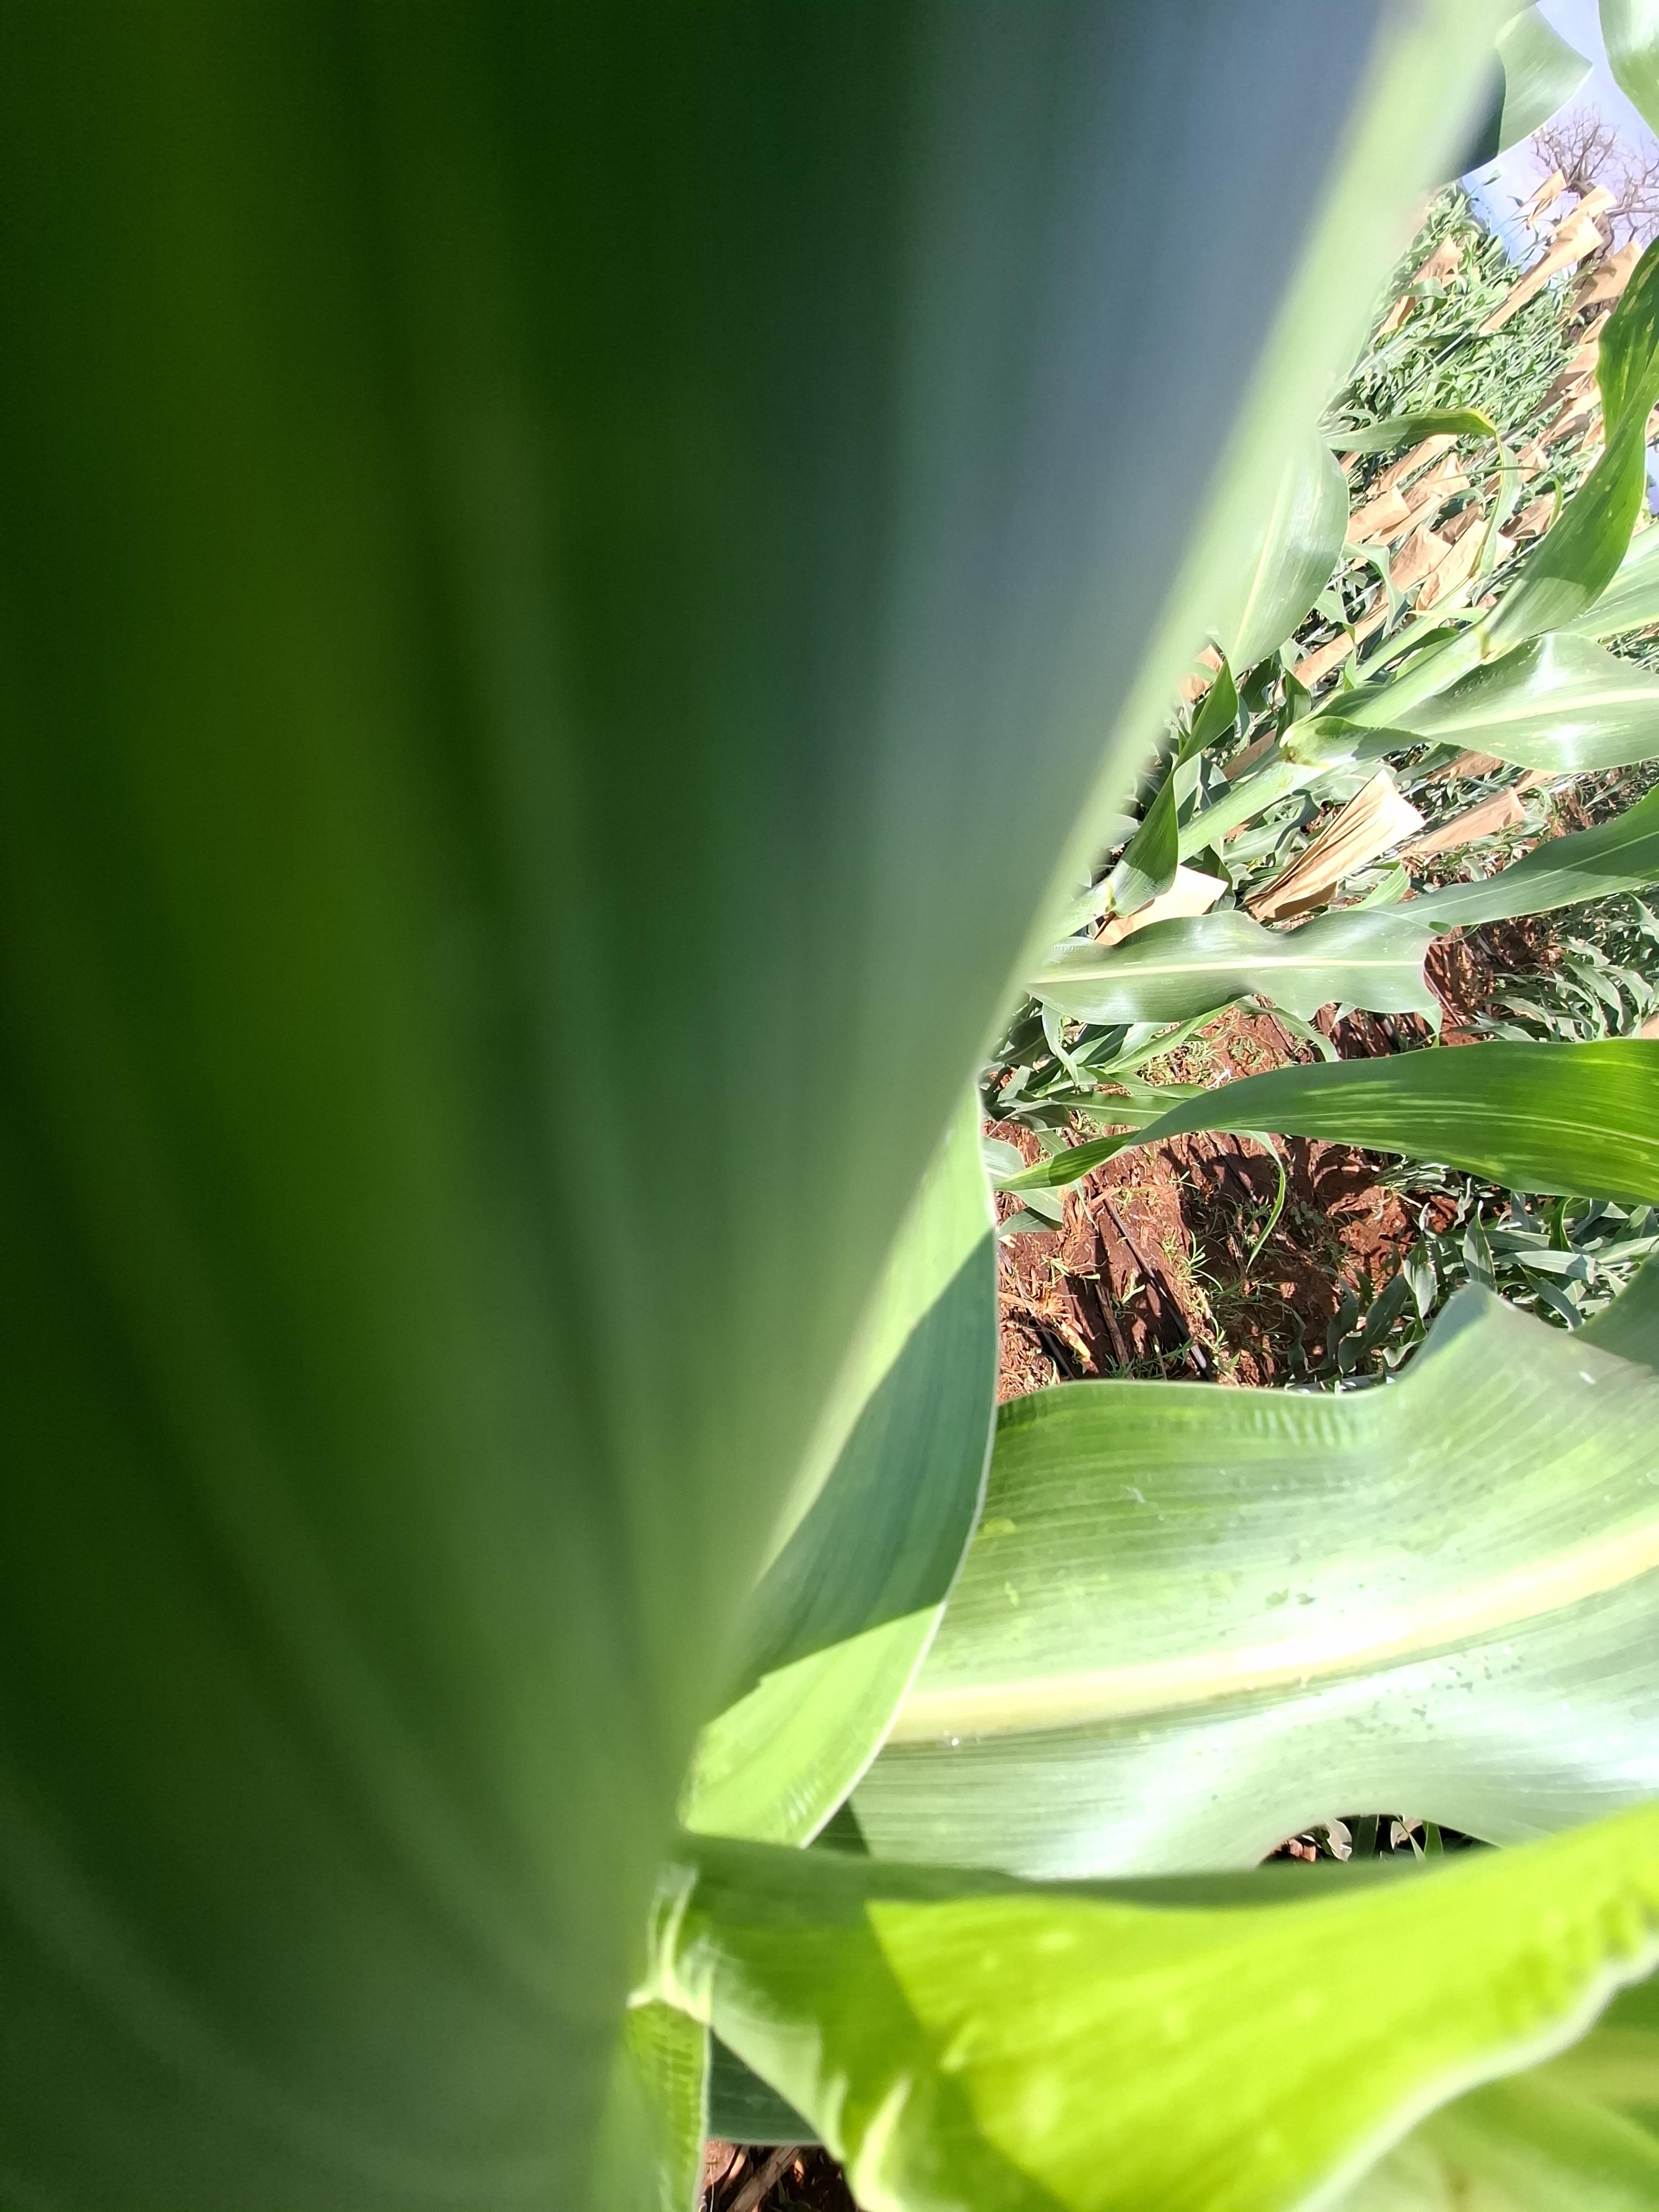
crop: sorghum
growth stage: heading tuber
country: Kenya
